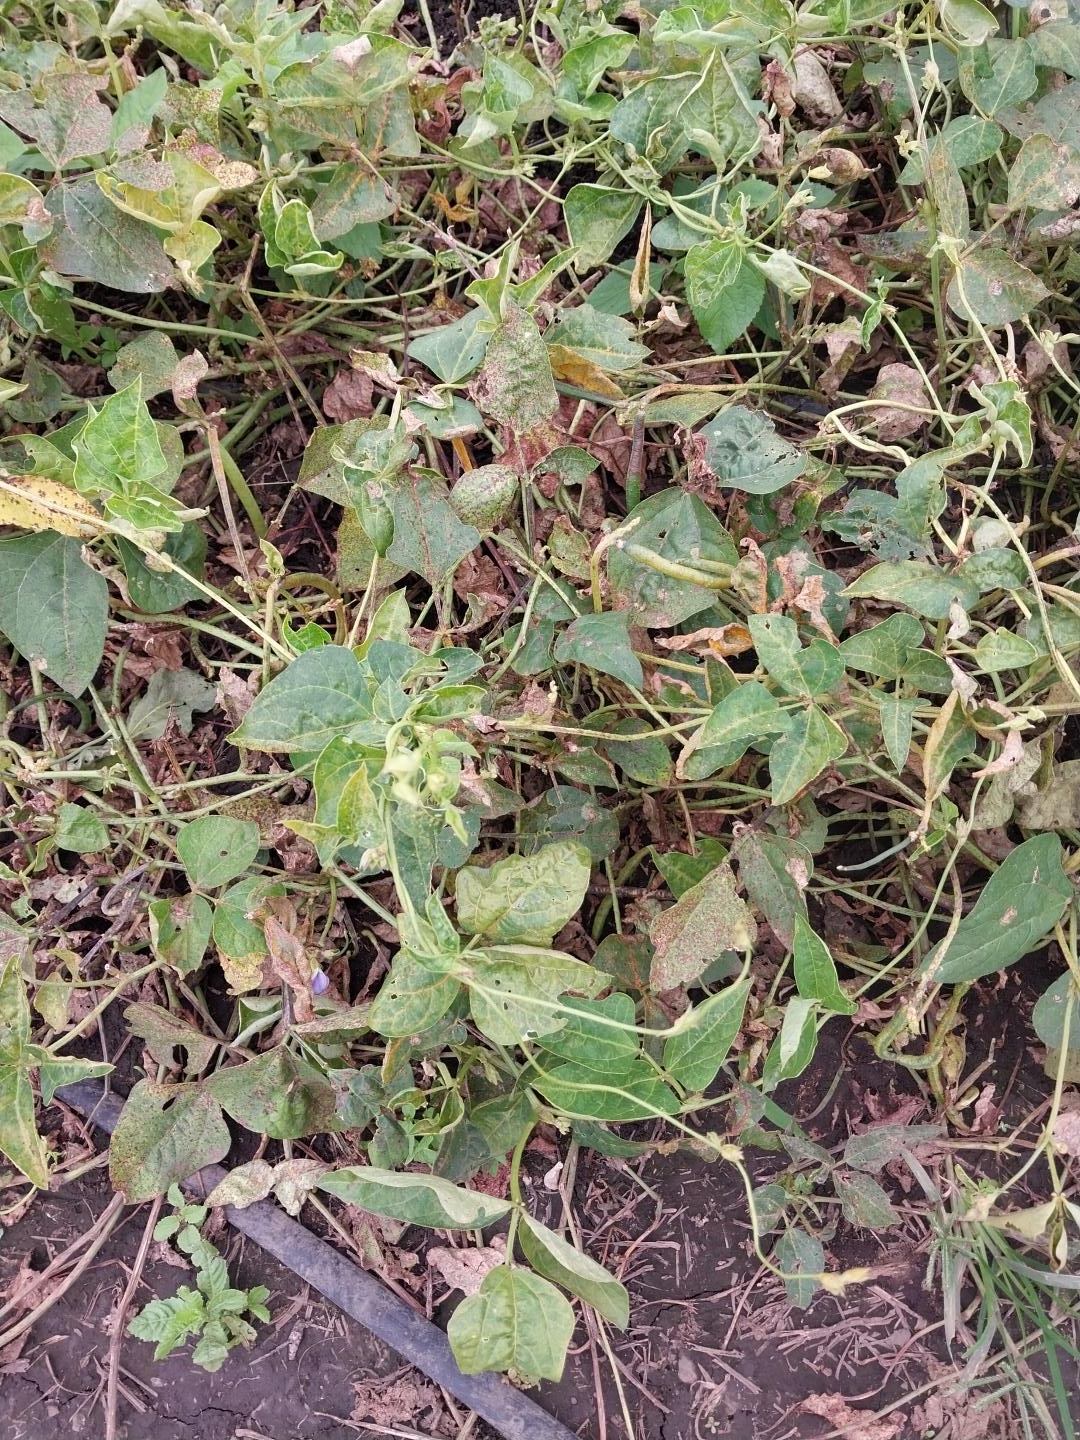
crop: cowpea
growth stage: development pod
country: Tanzania
